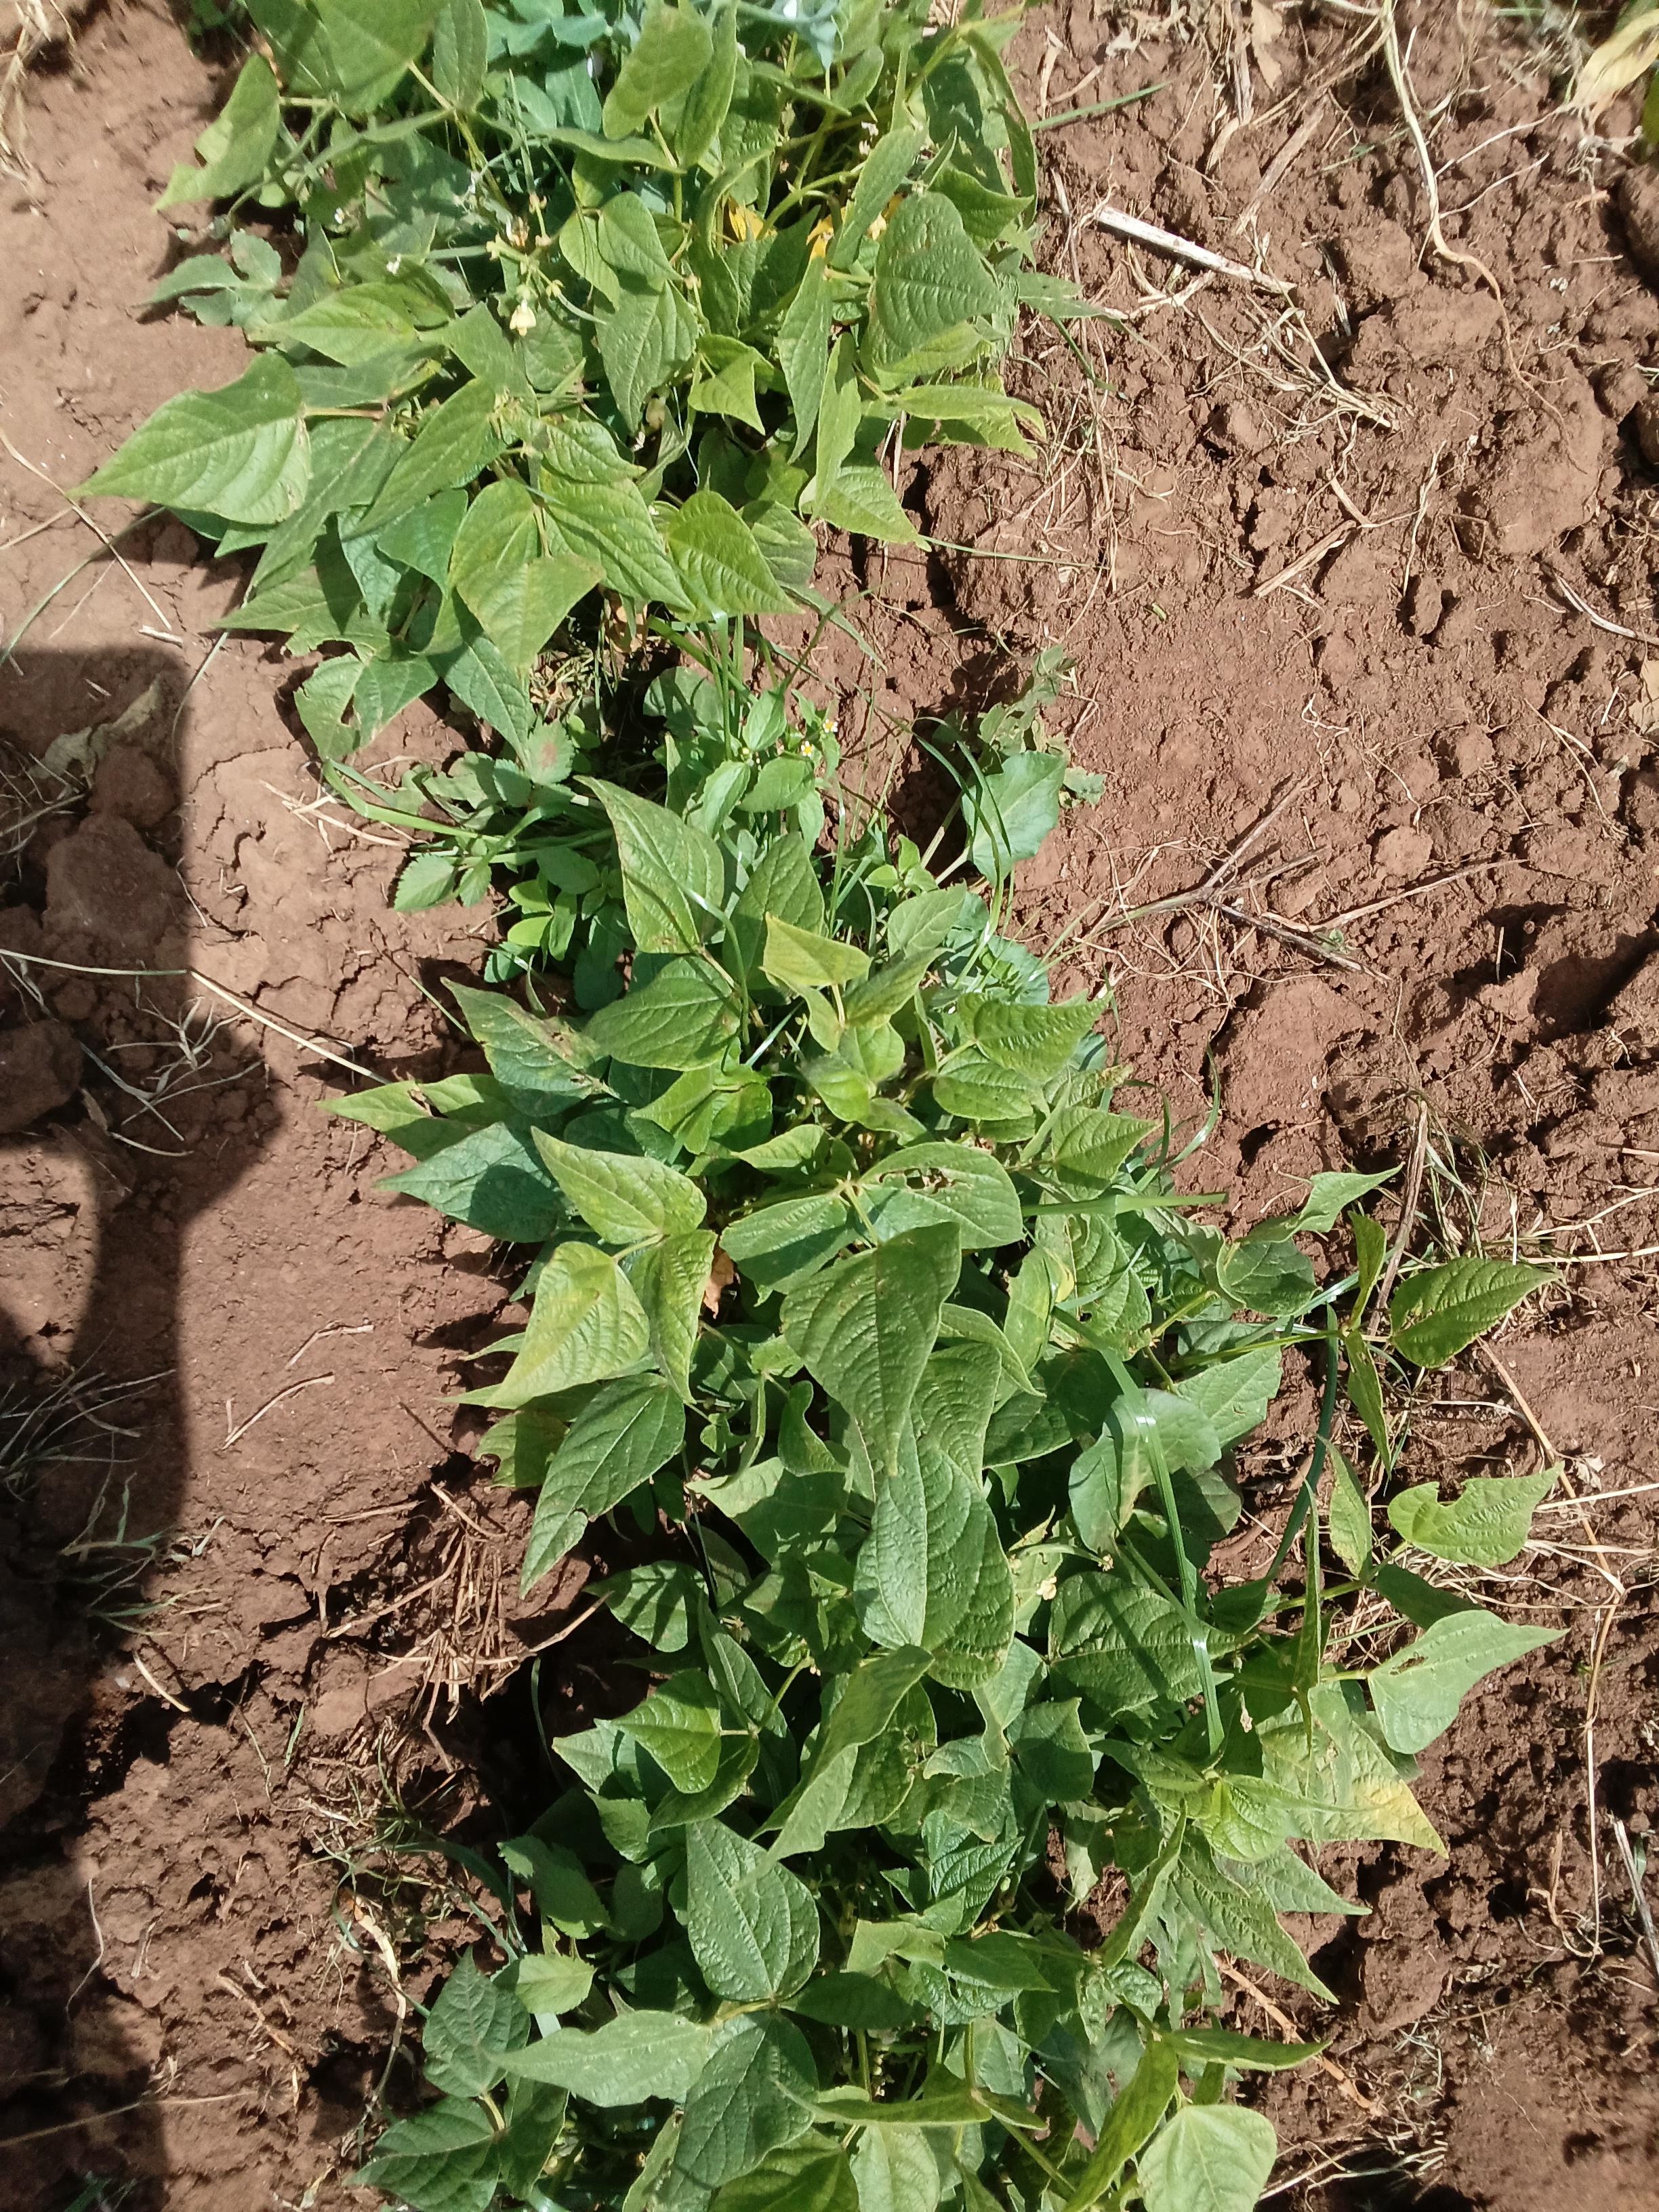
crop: common bean
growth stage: vegetative
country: Kenya
